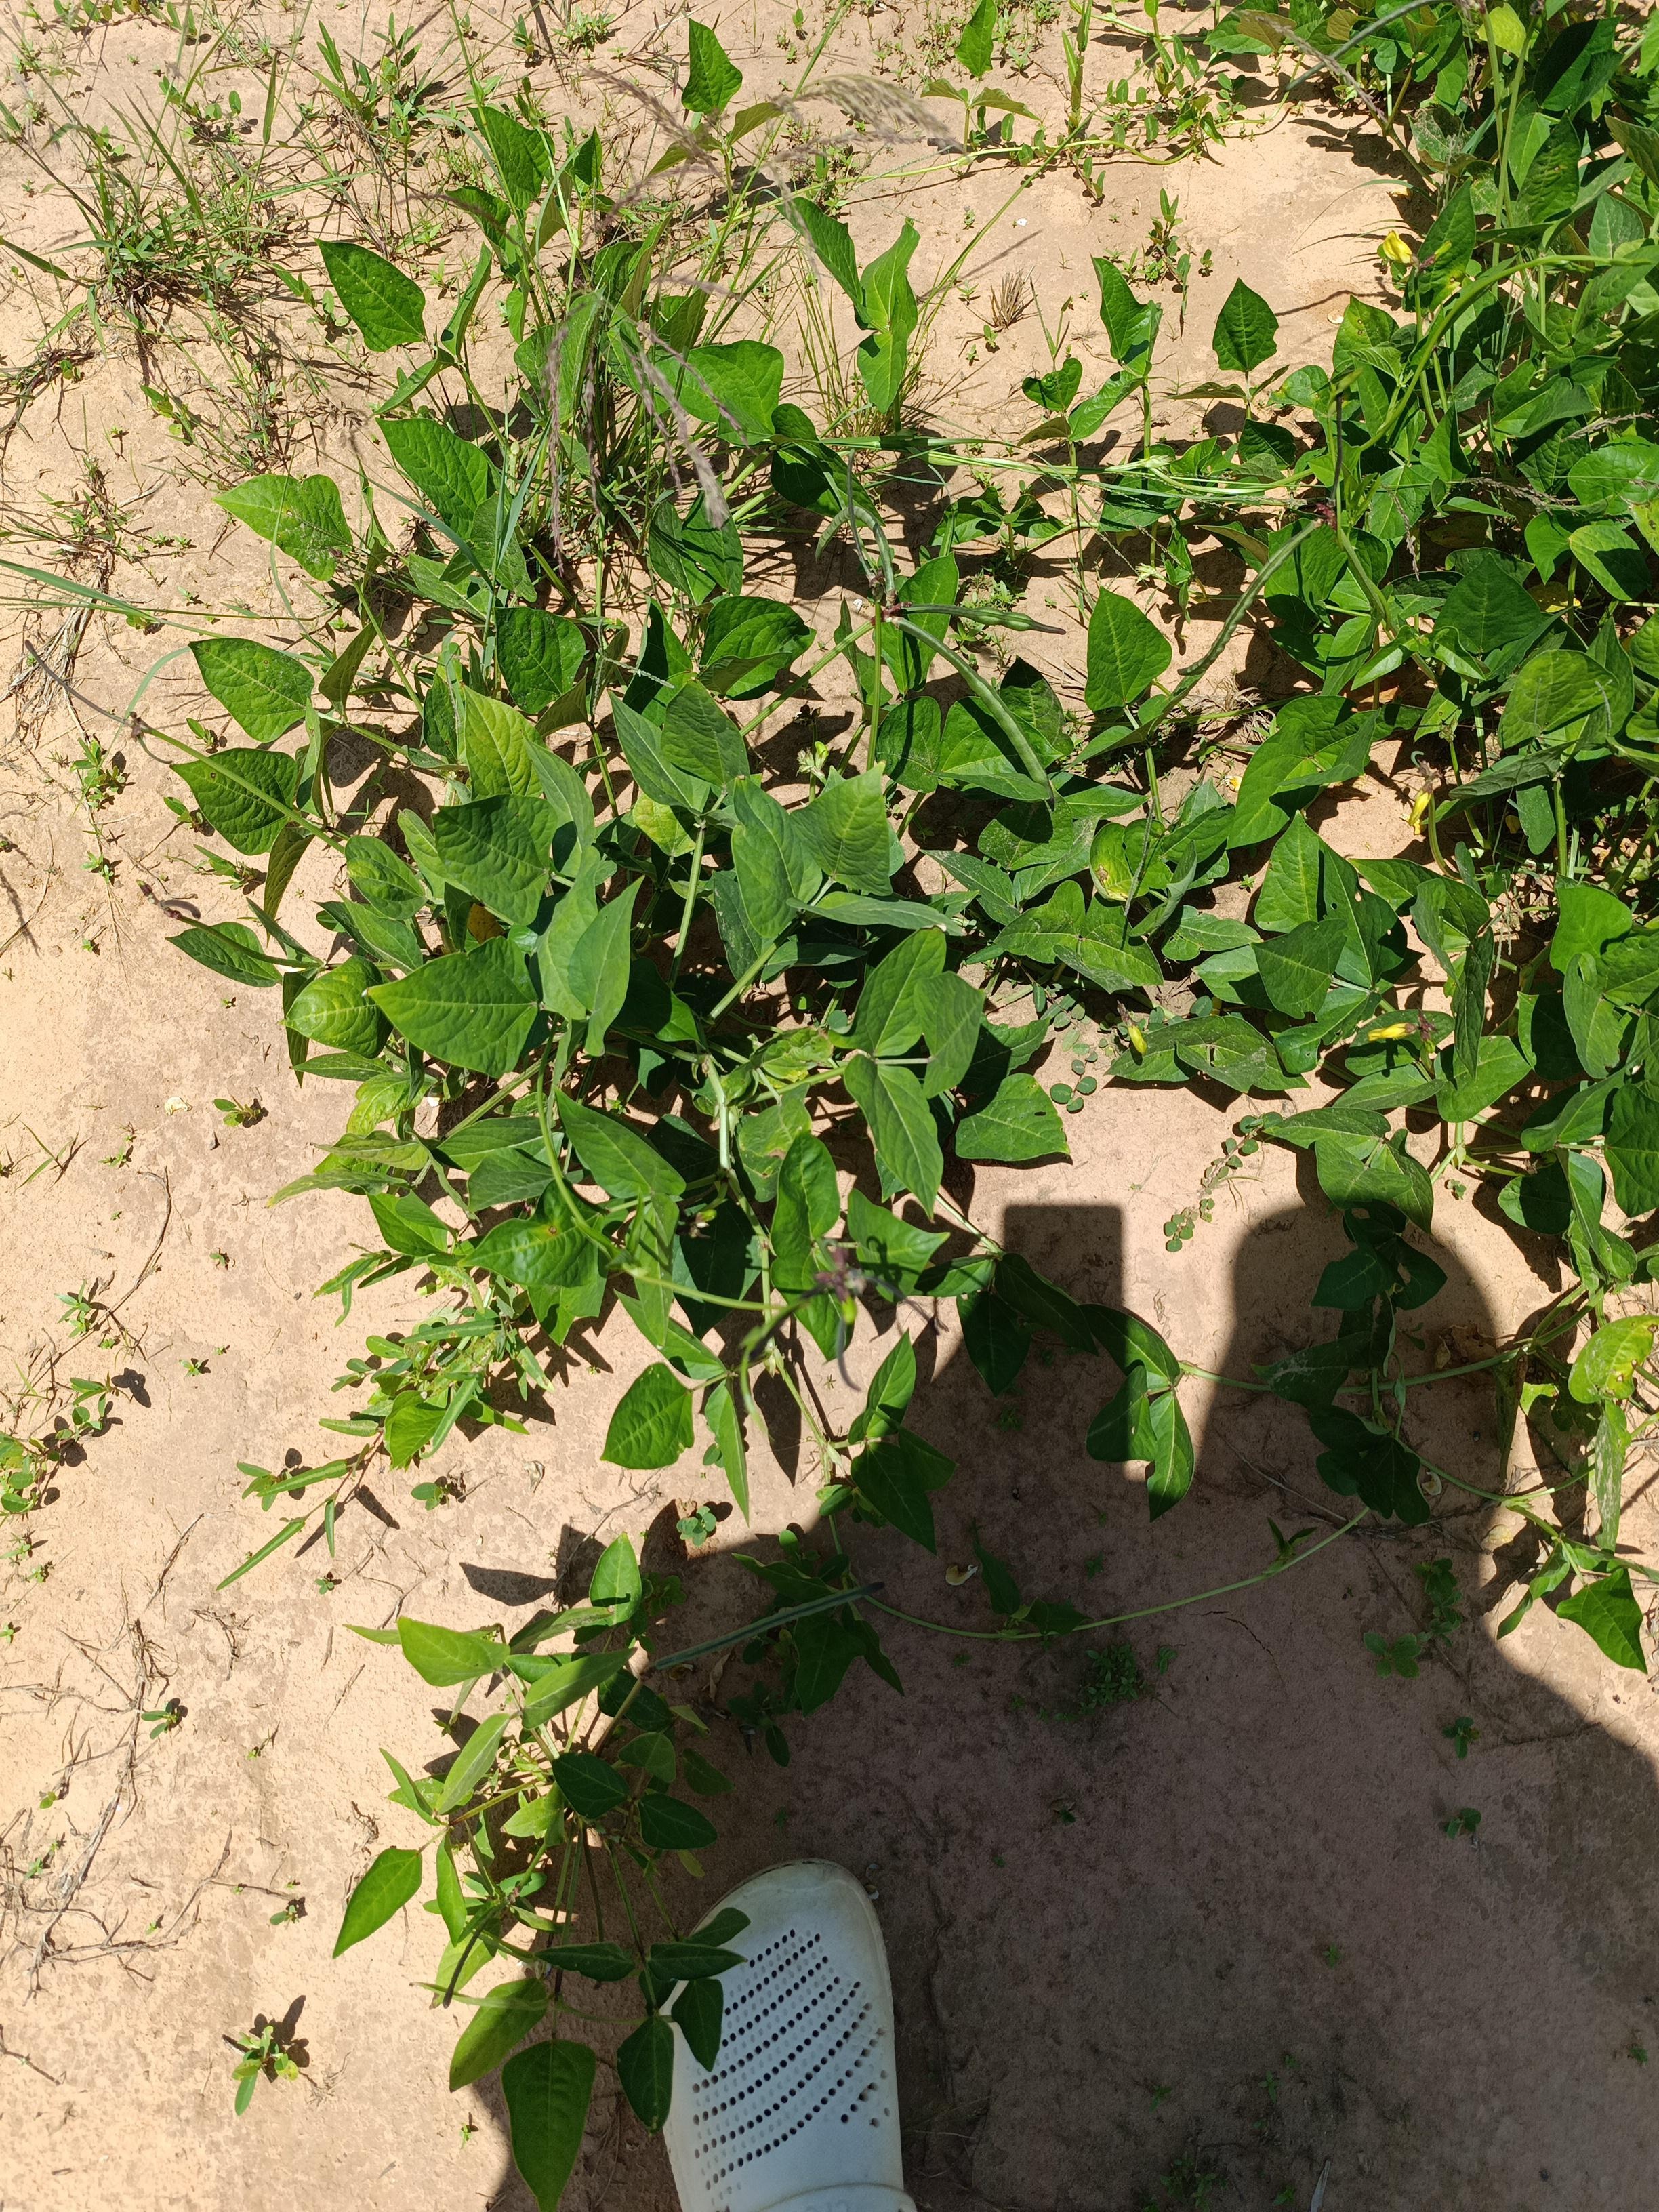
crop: cowpea
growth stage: development pod
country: Nigeria
